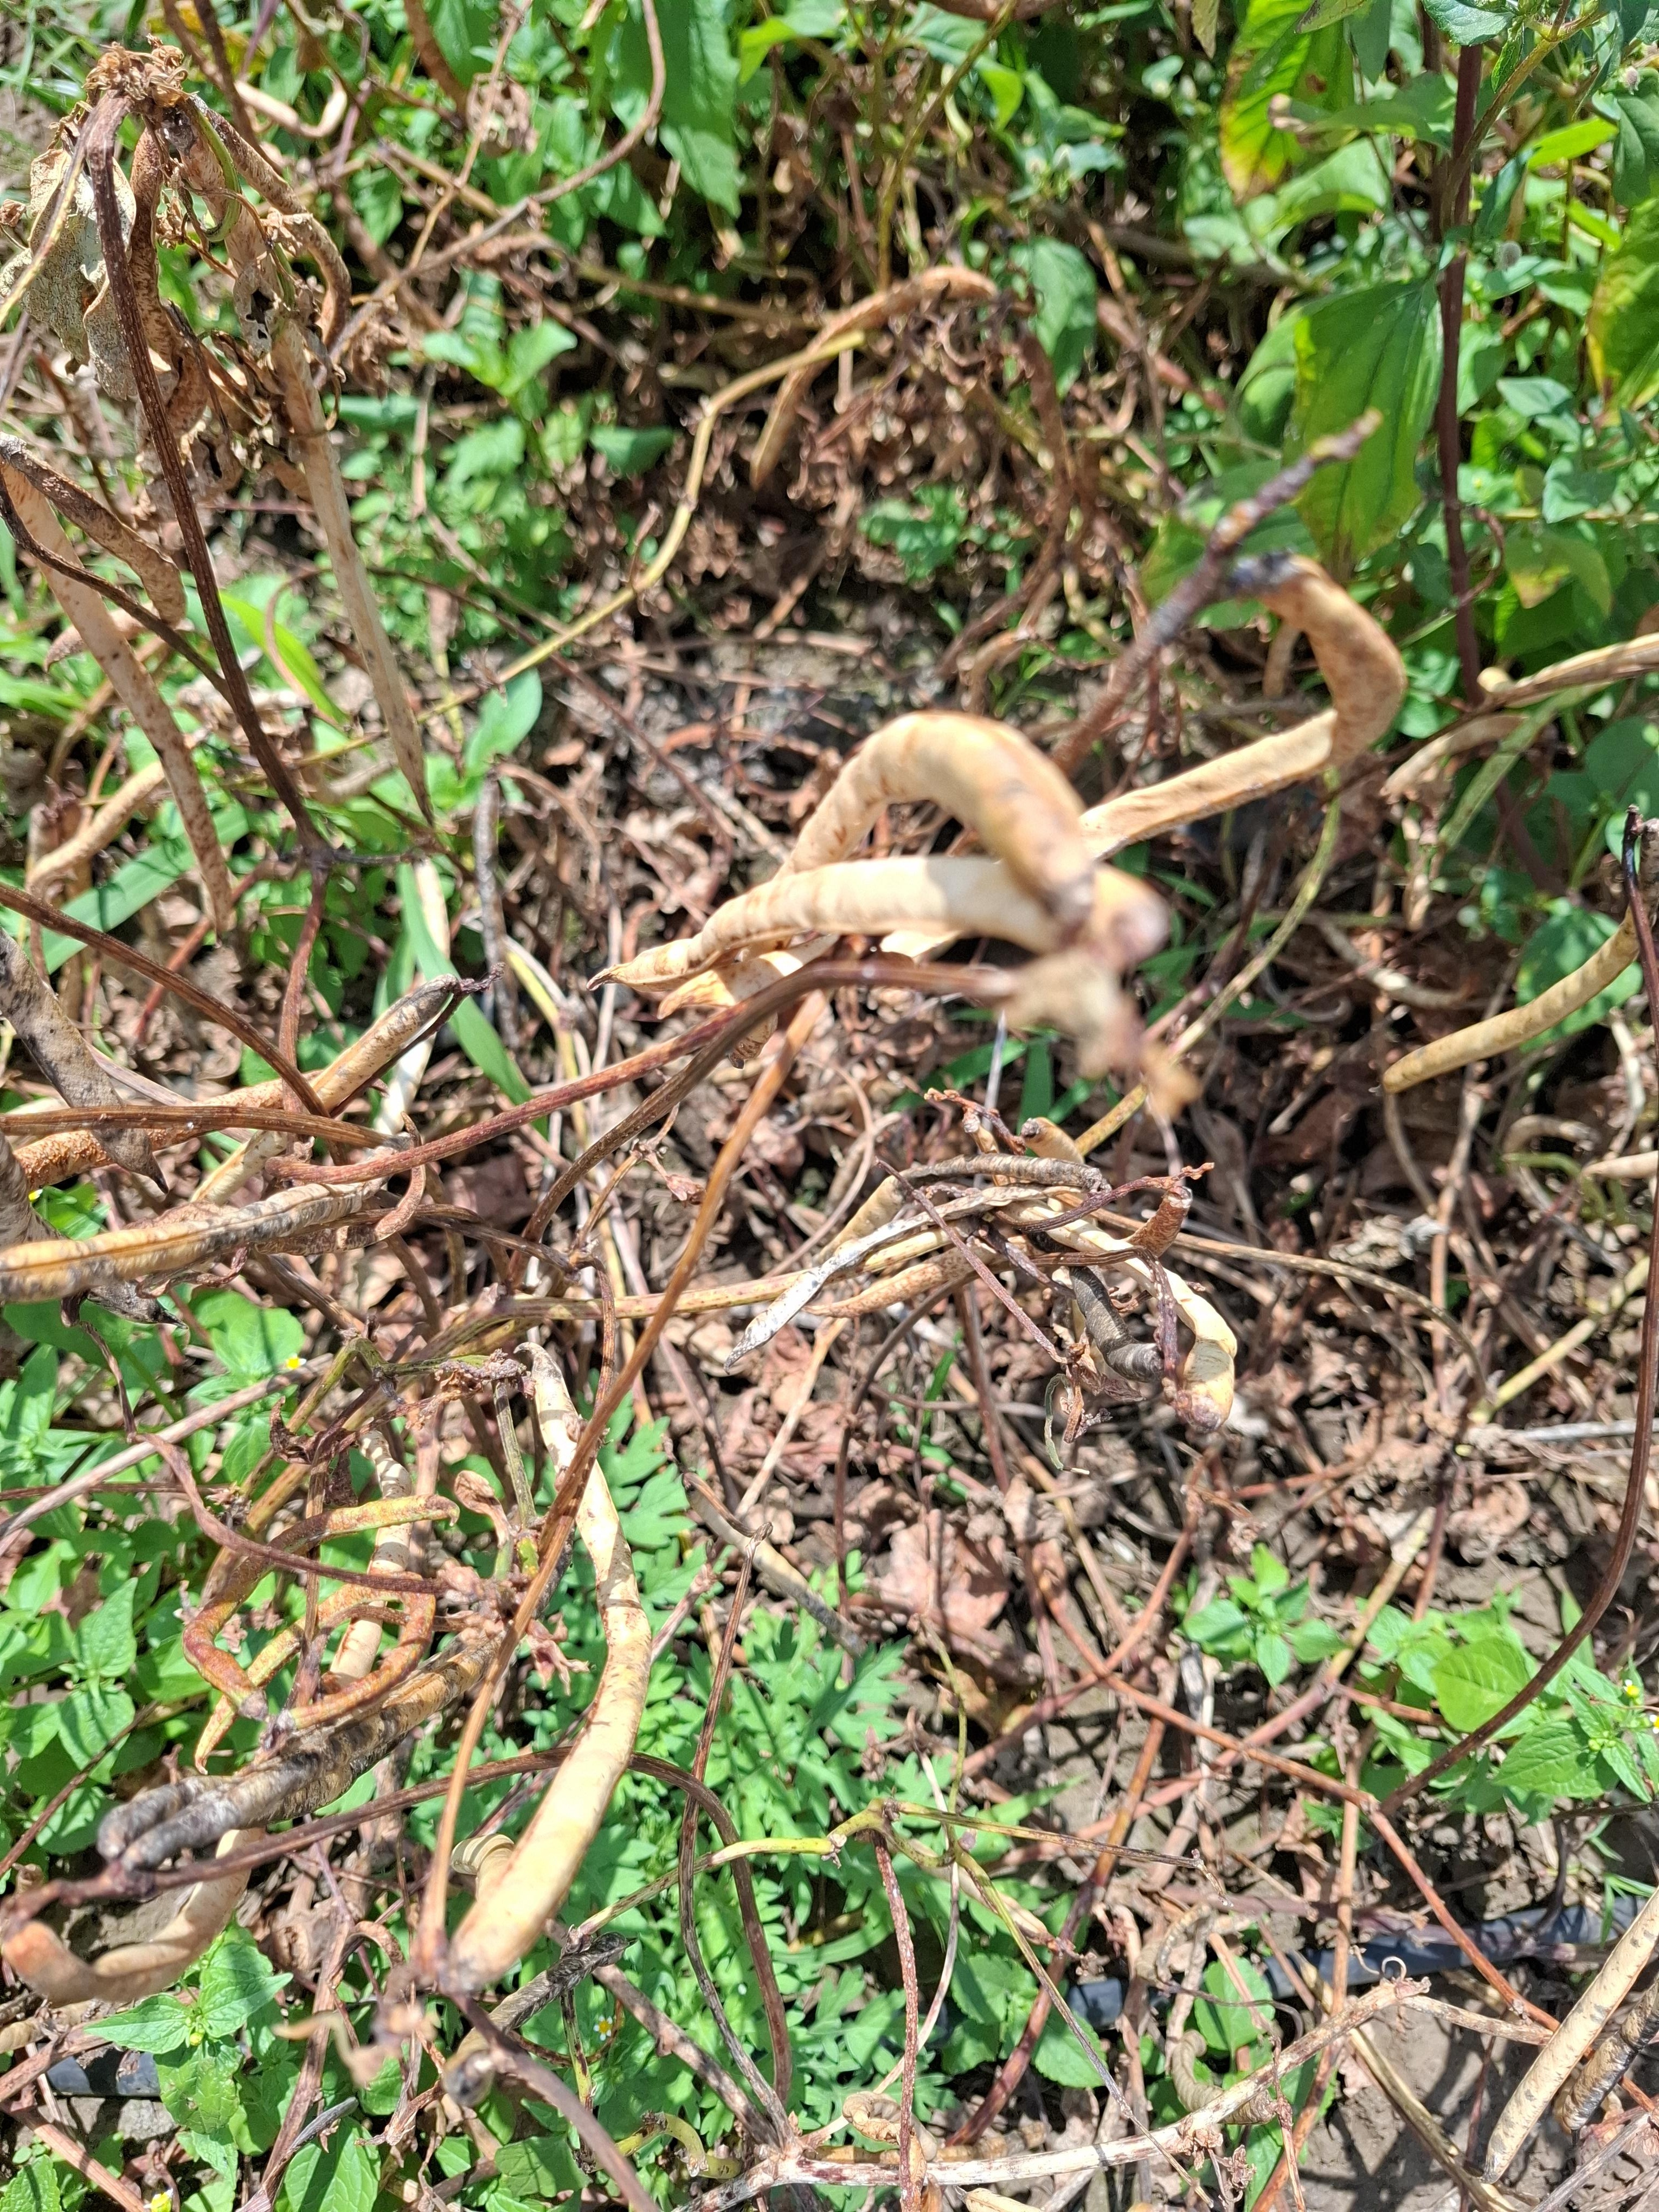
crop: cowpea
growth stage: development pod
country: Tanzania
